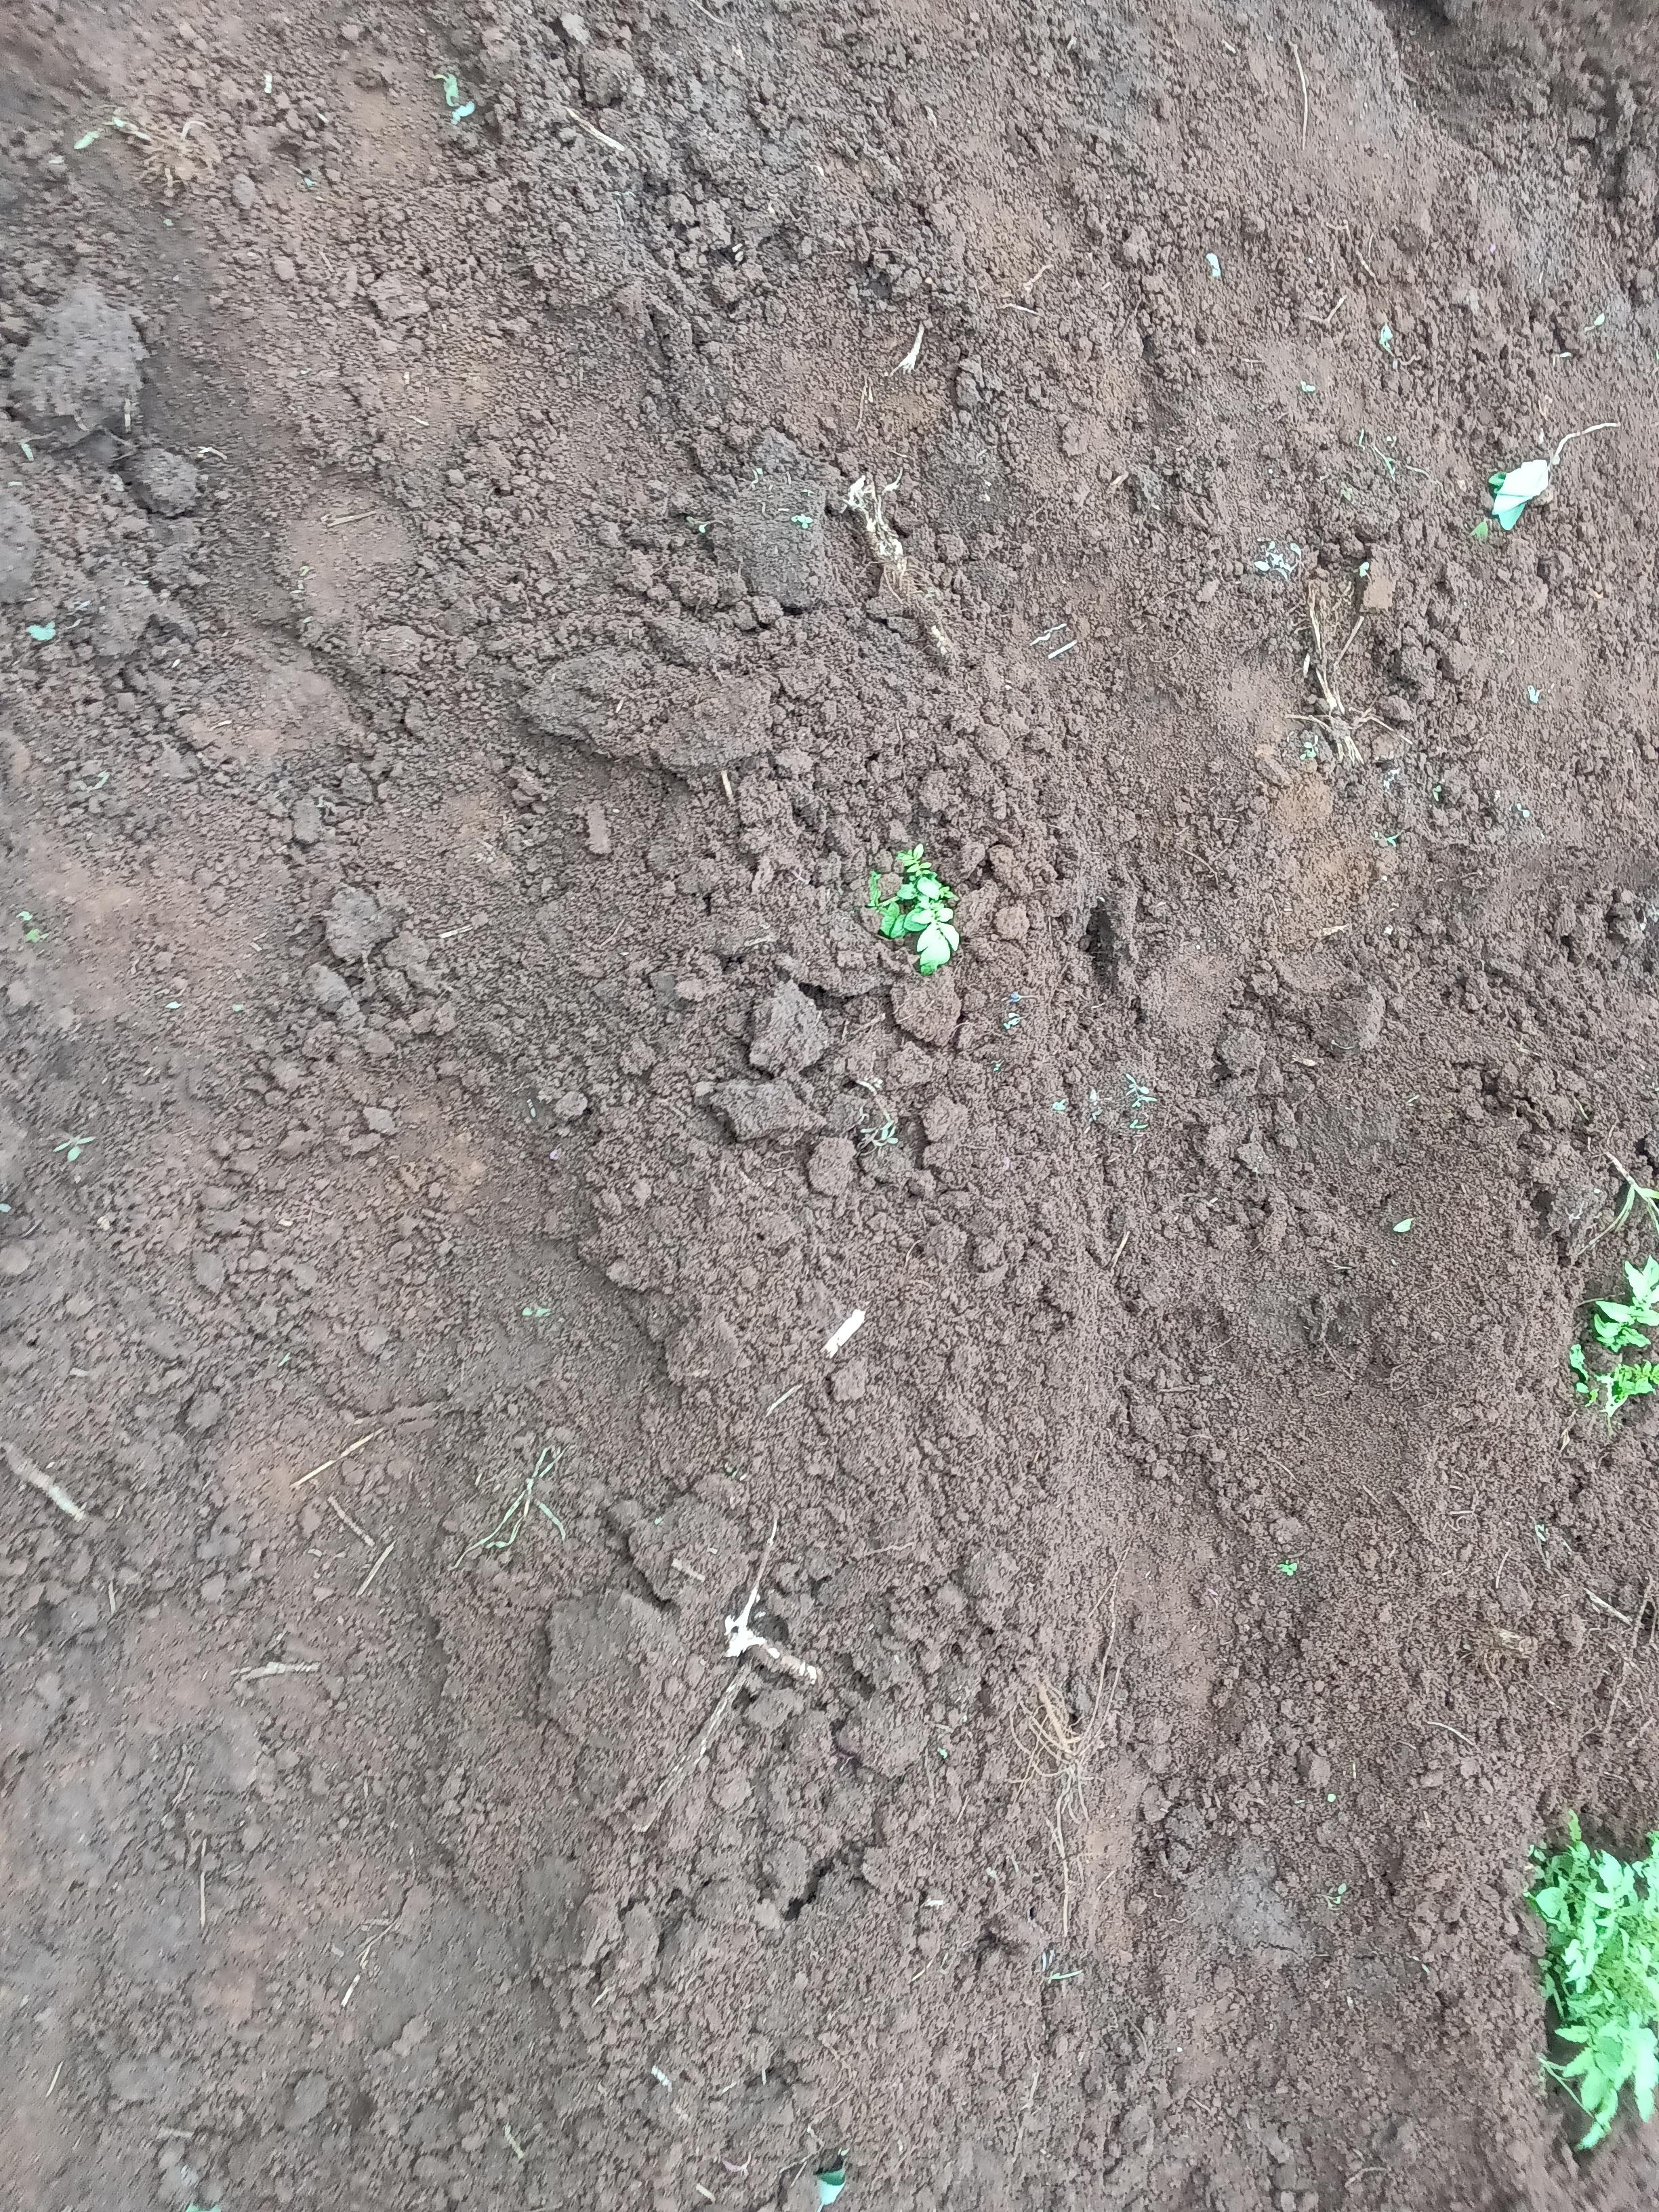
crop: potato
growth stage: sprouting emergence
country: Kenya
